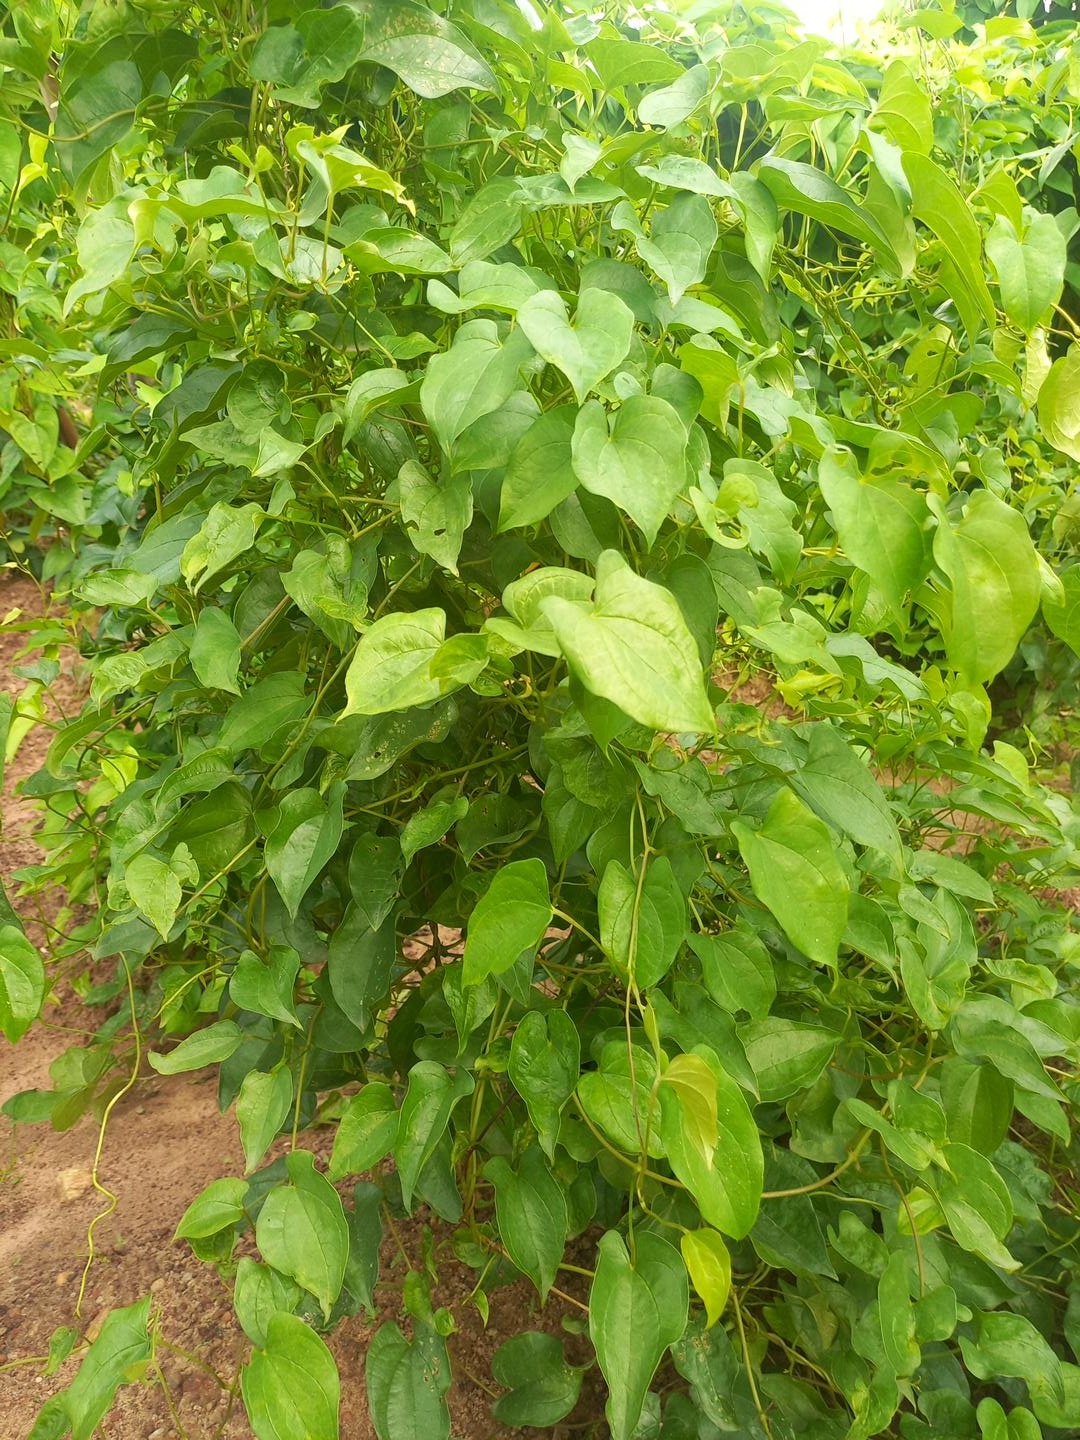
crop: yam
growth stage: vegetative
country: Nigeria
